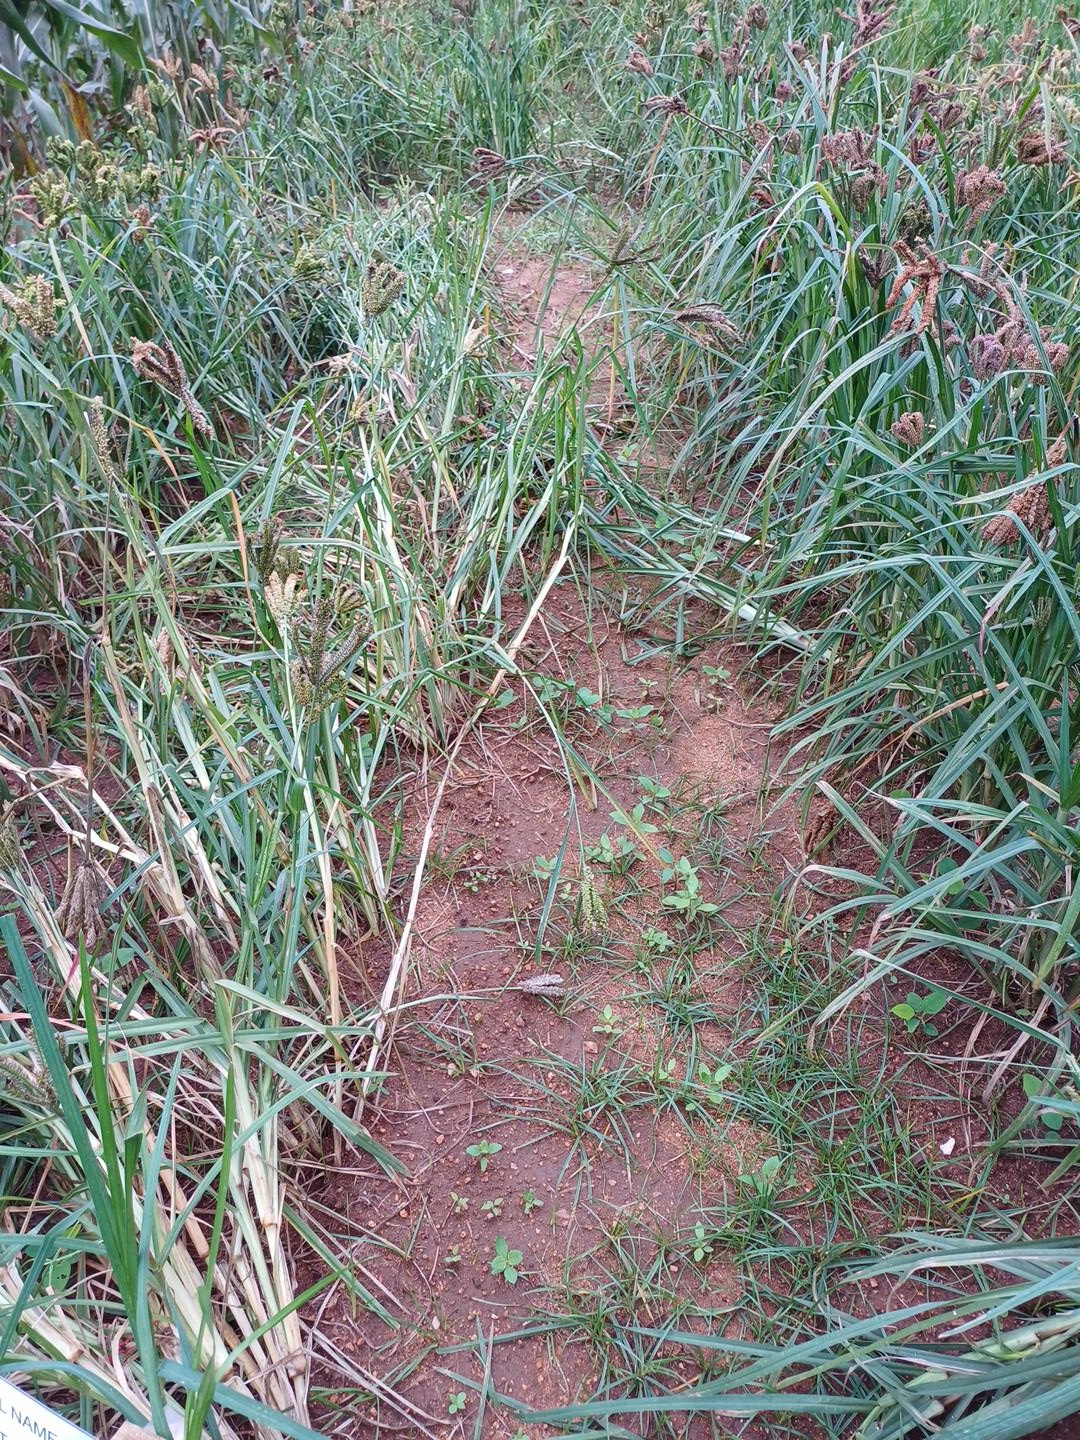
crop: finger millet
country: Kenya
